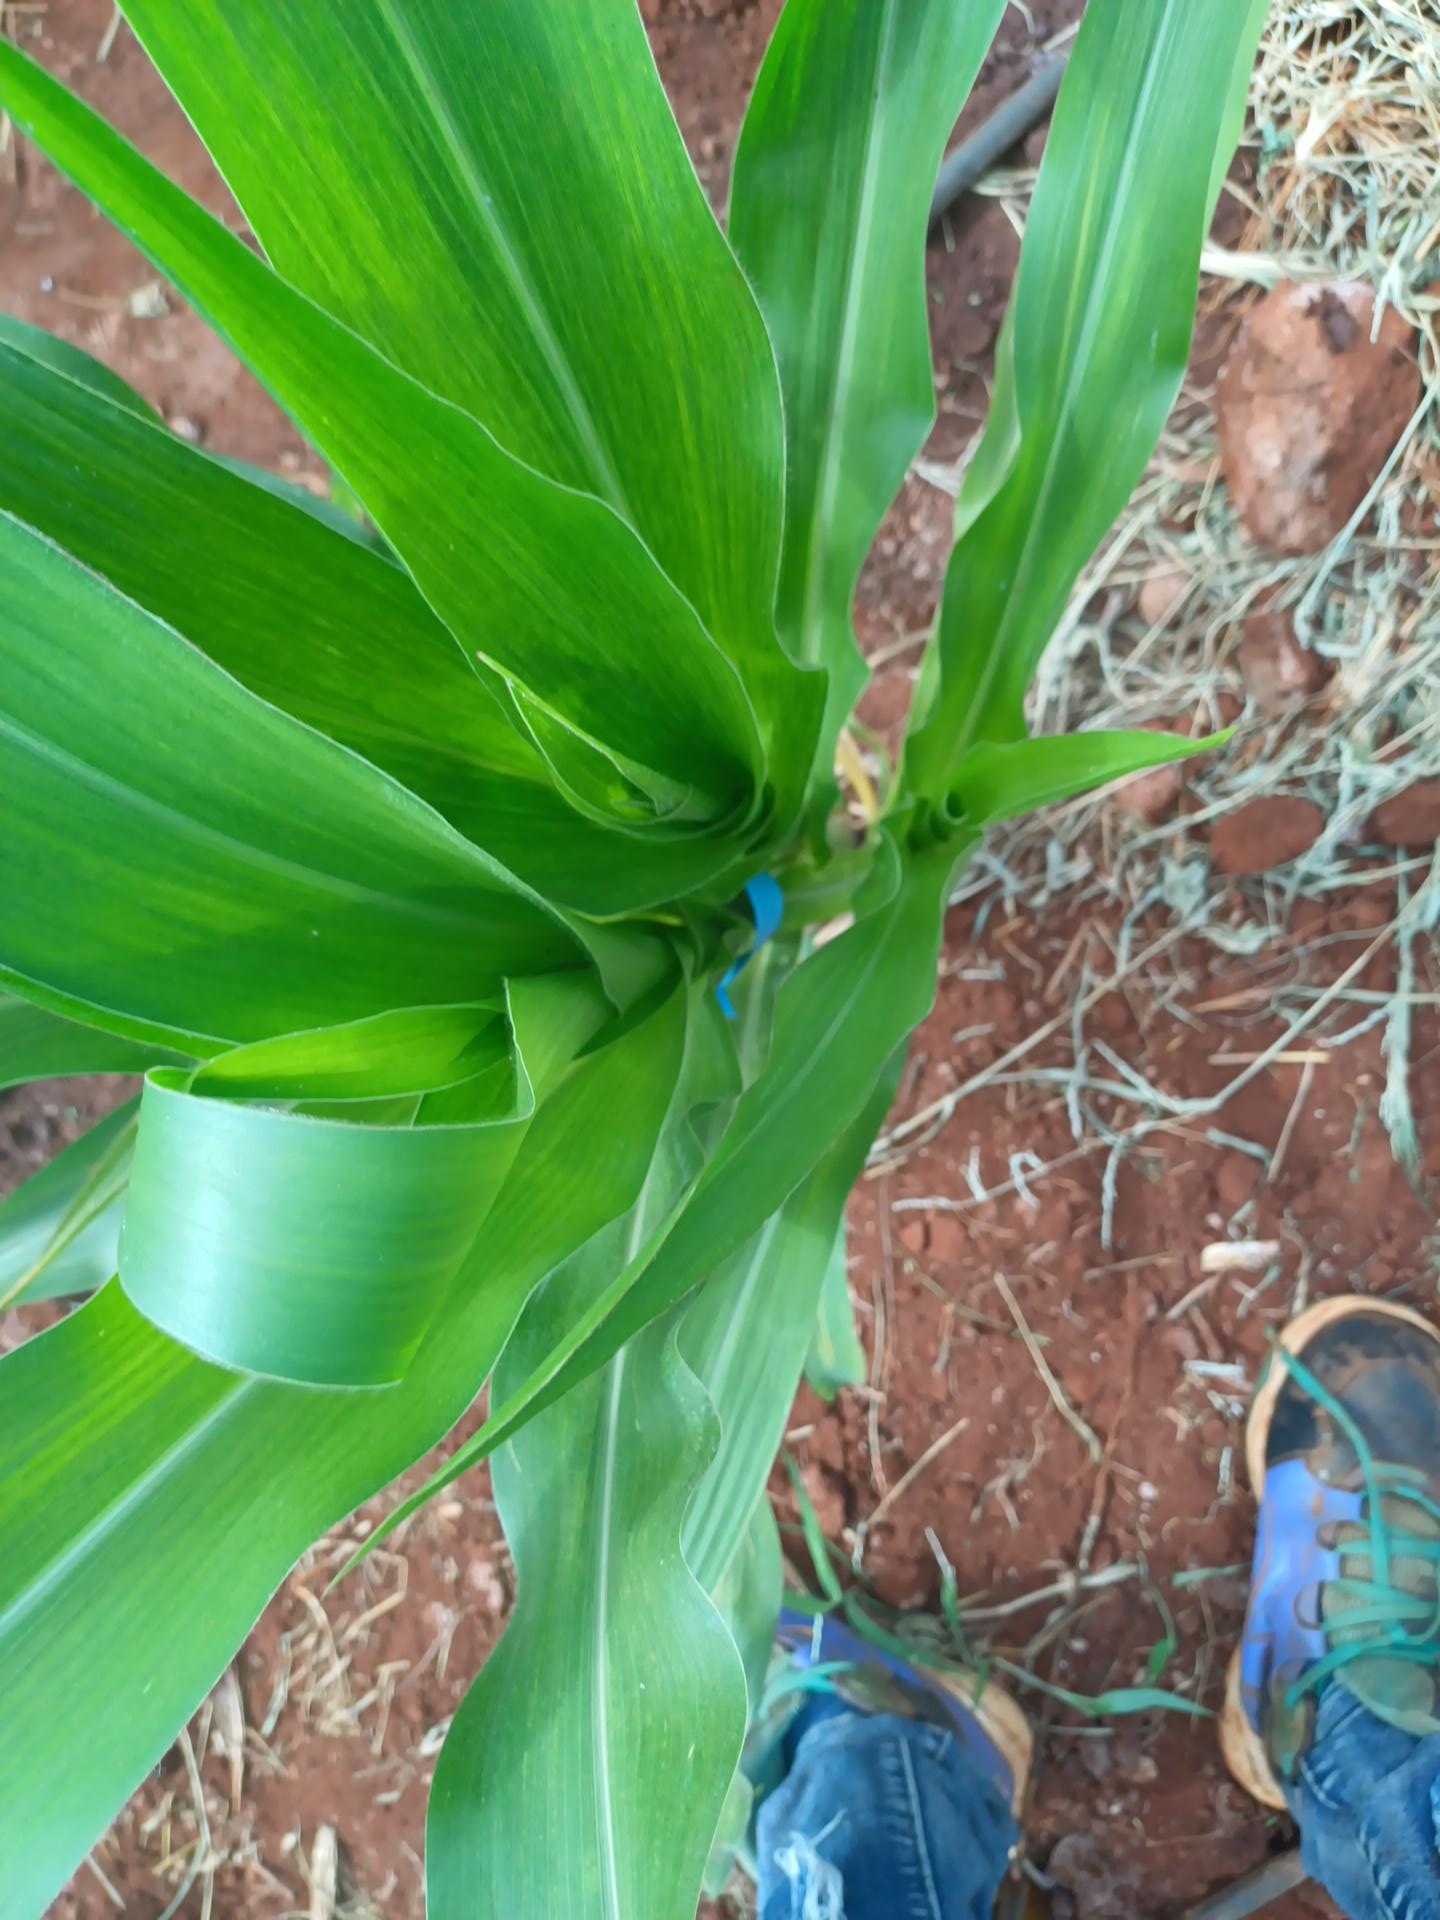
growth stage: vegetative
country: Kenya
